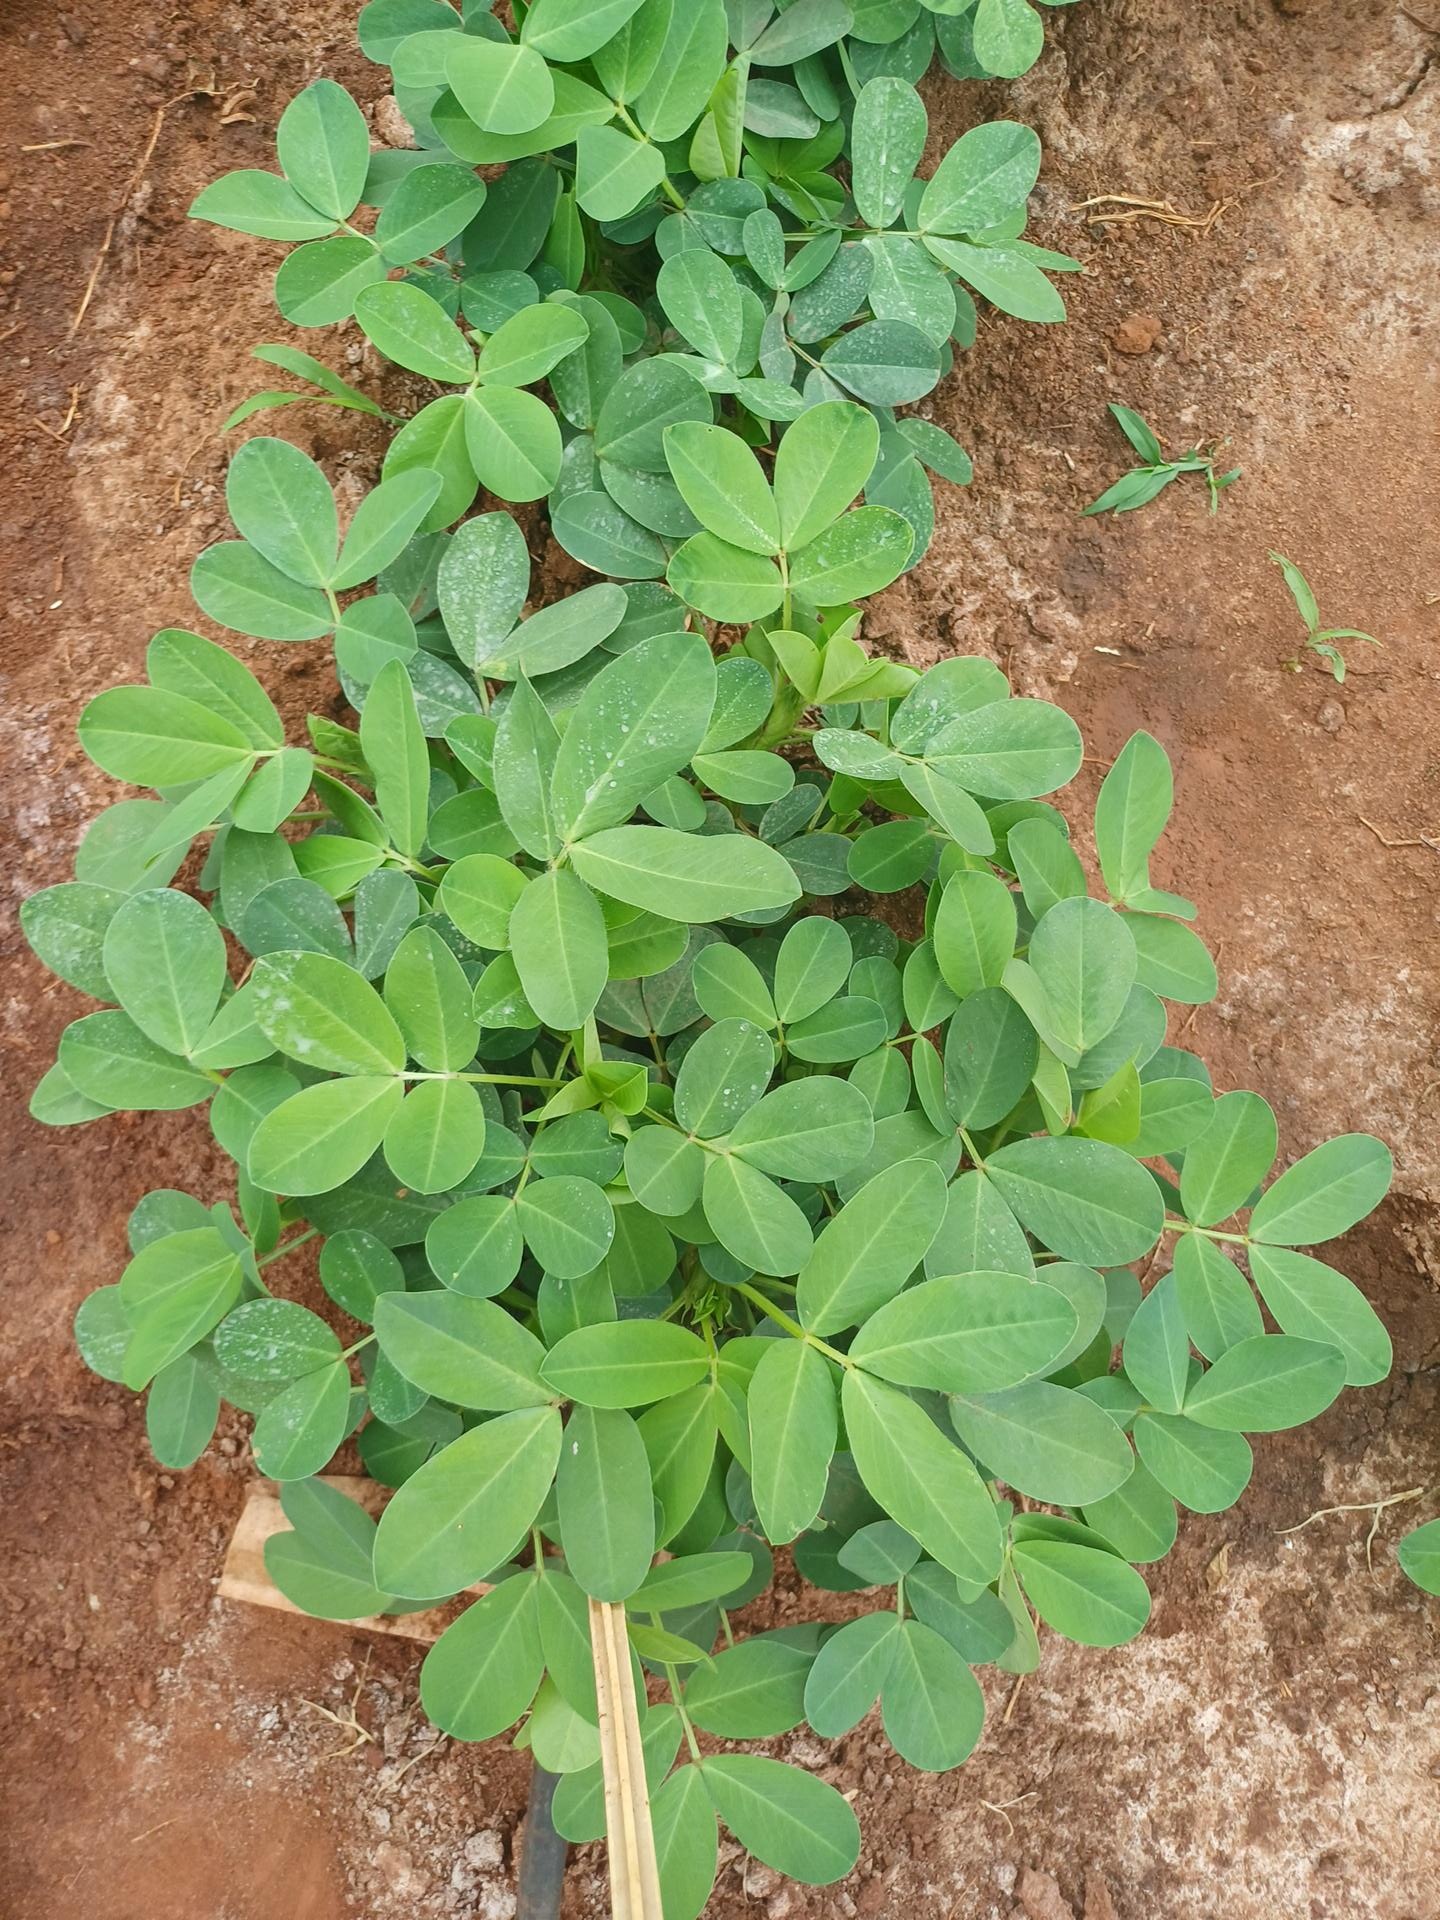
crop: groundnut
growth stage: flowering
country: Kenya
